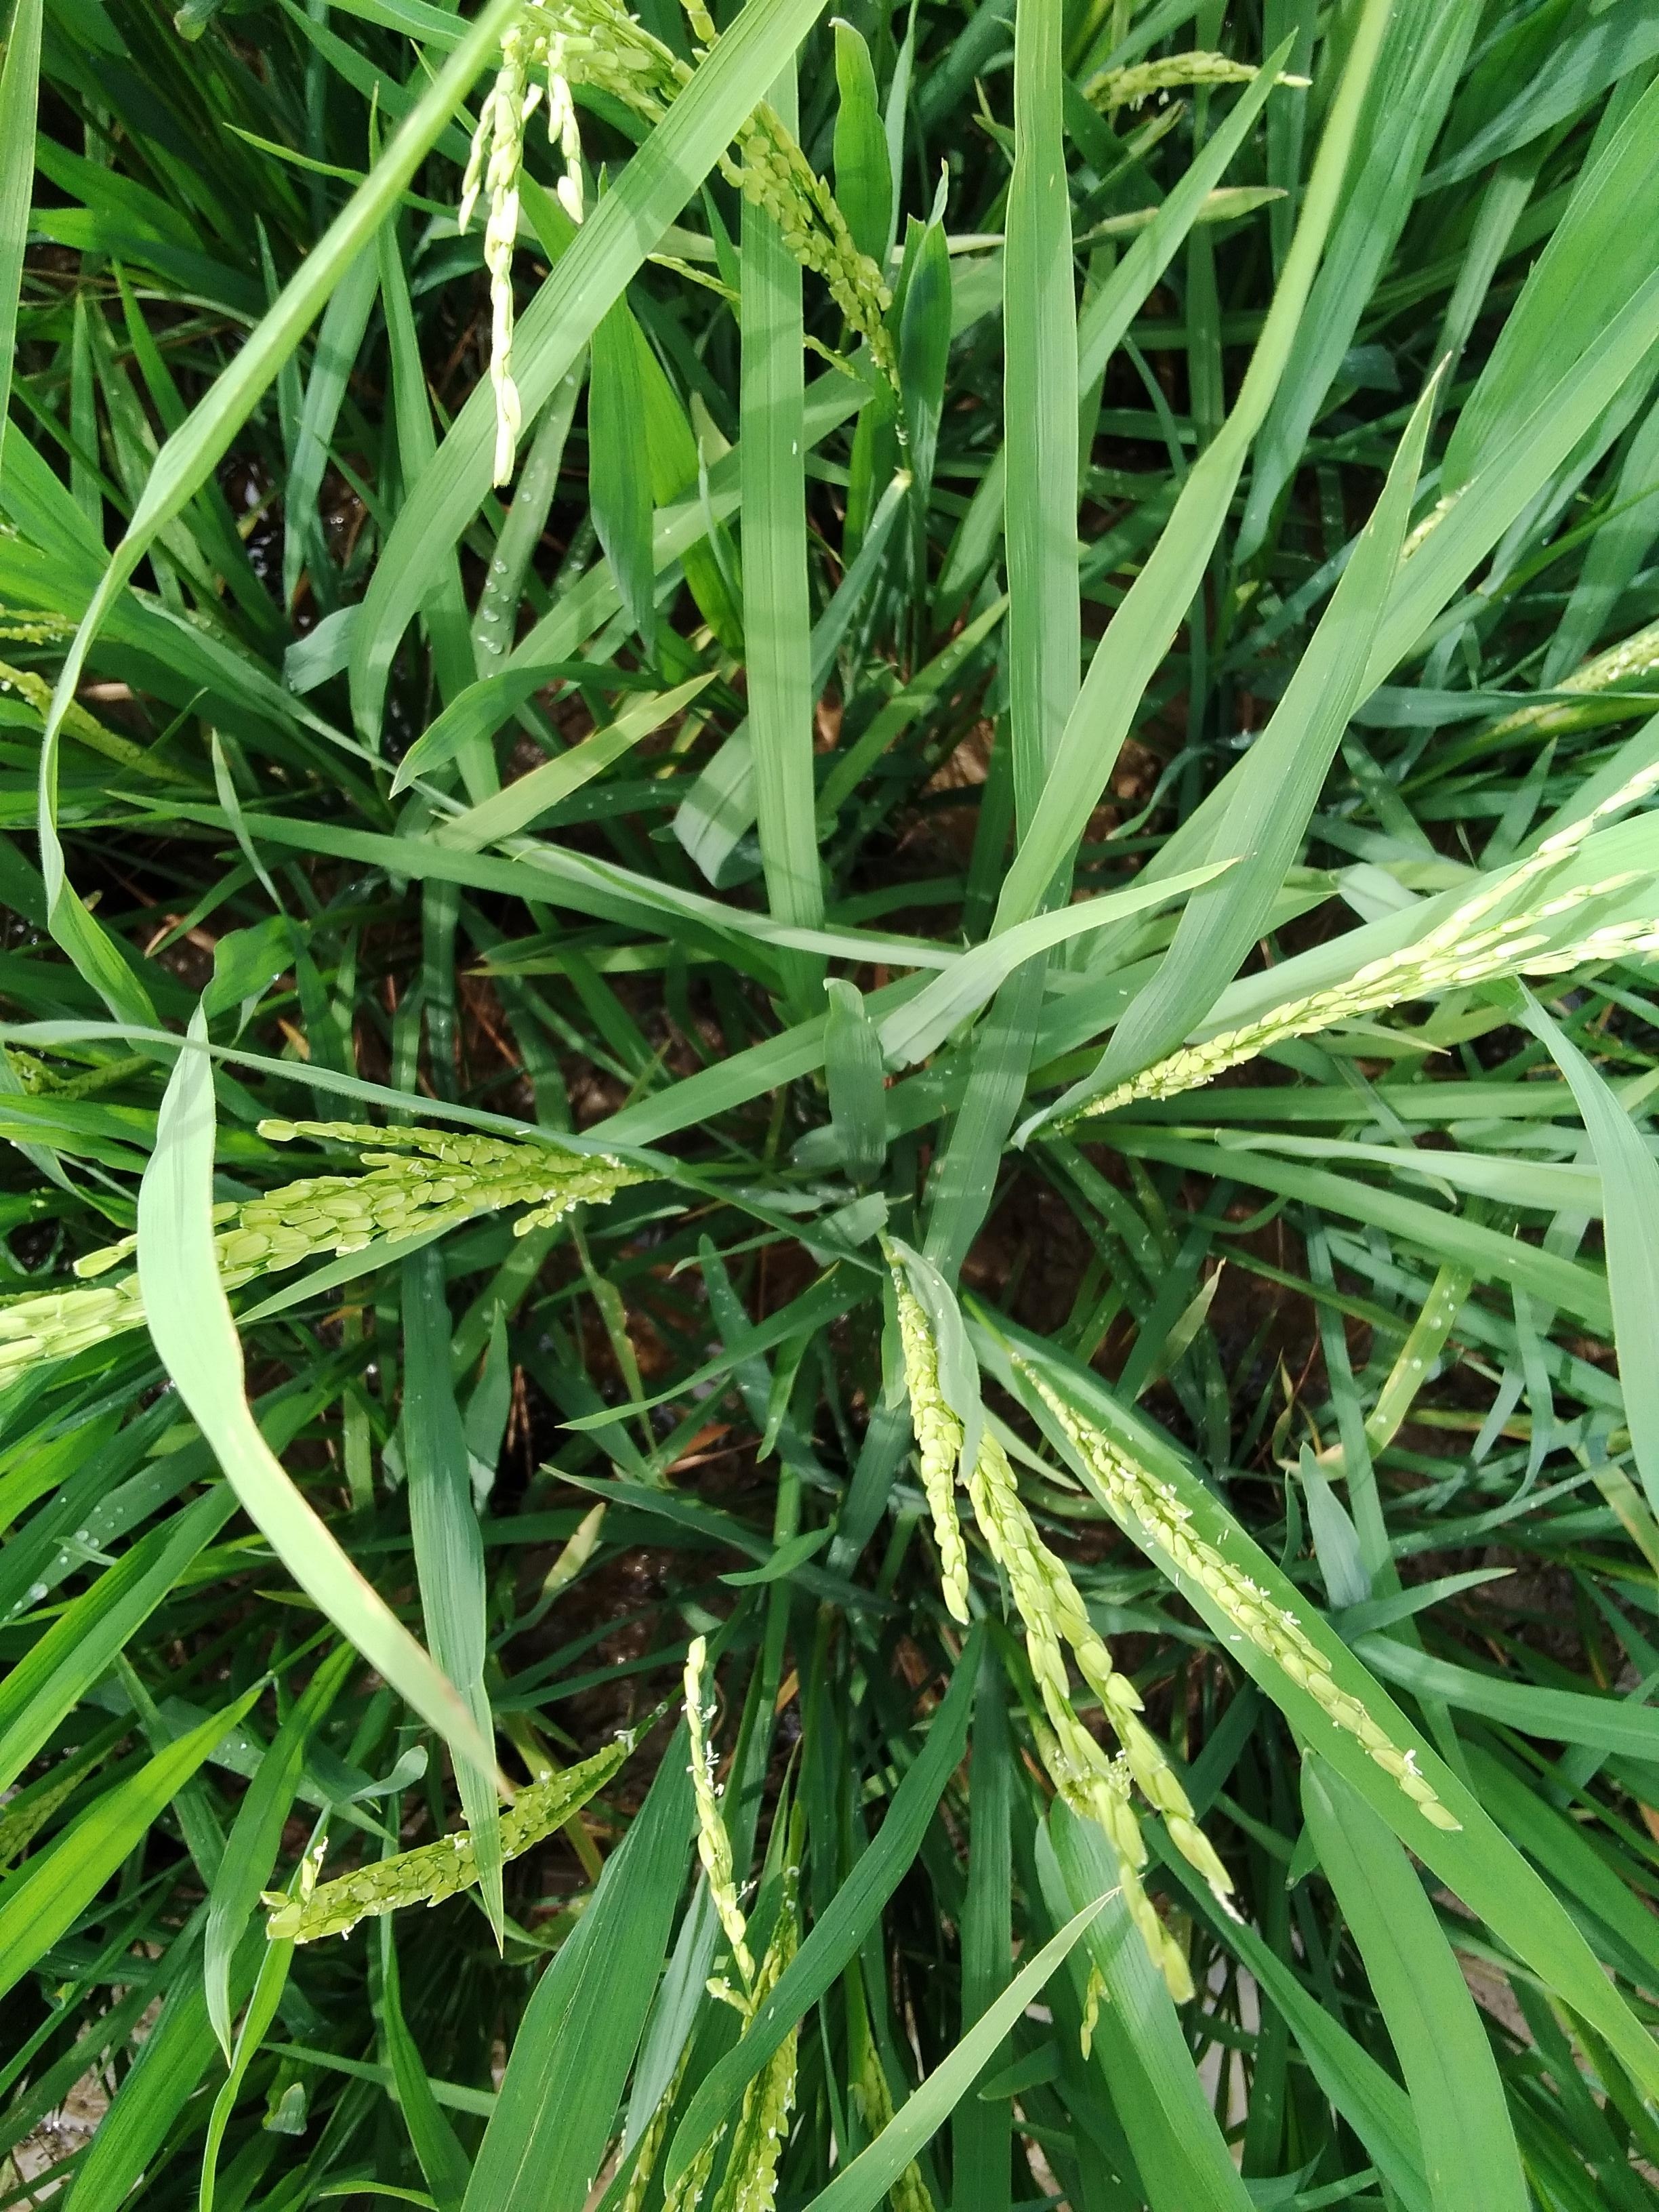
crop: rice
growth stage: flowering
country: Nigeria
